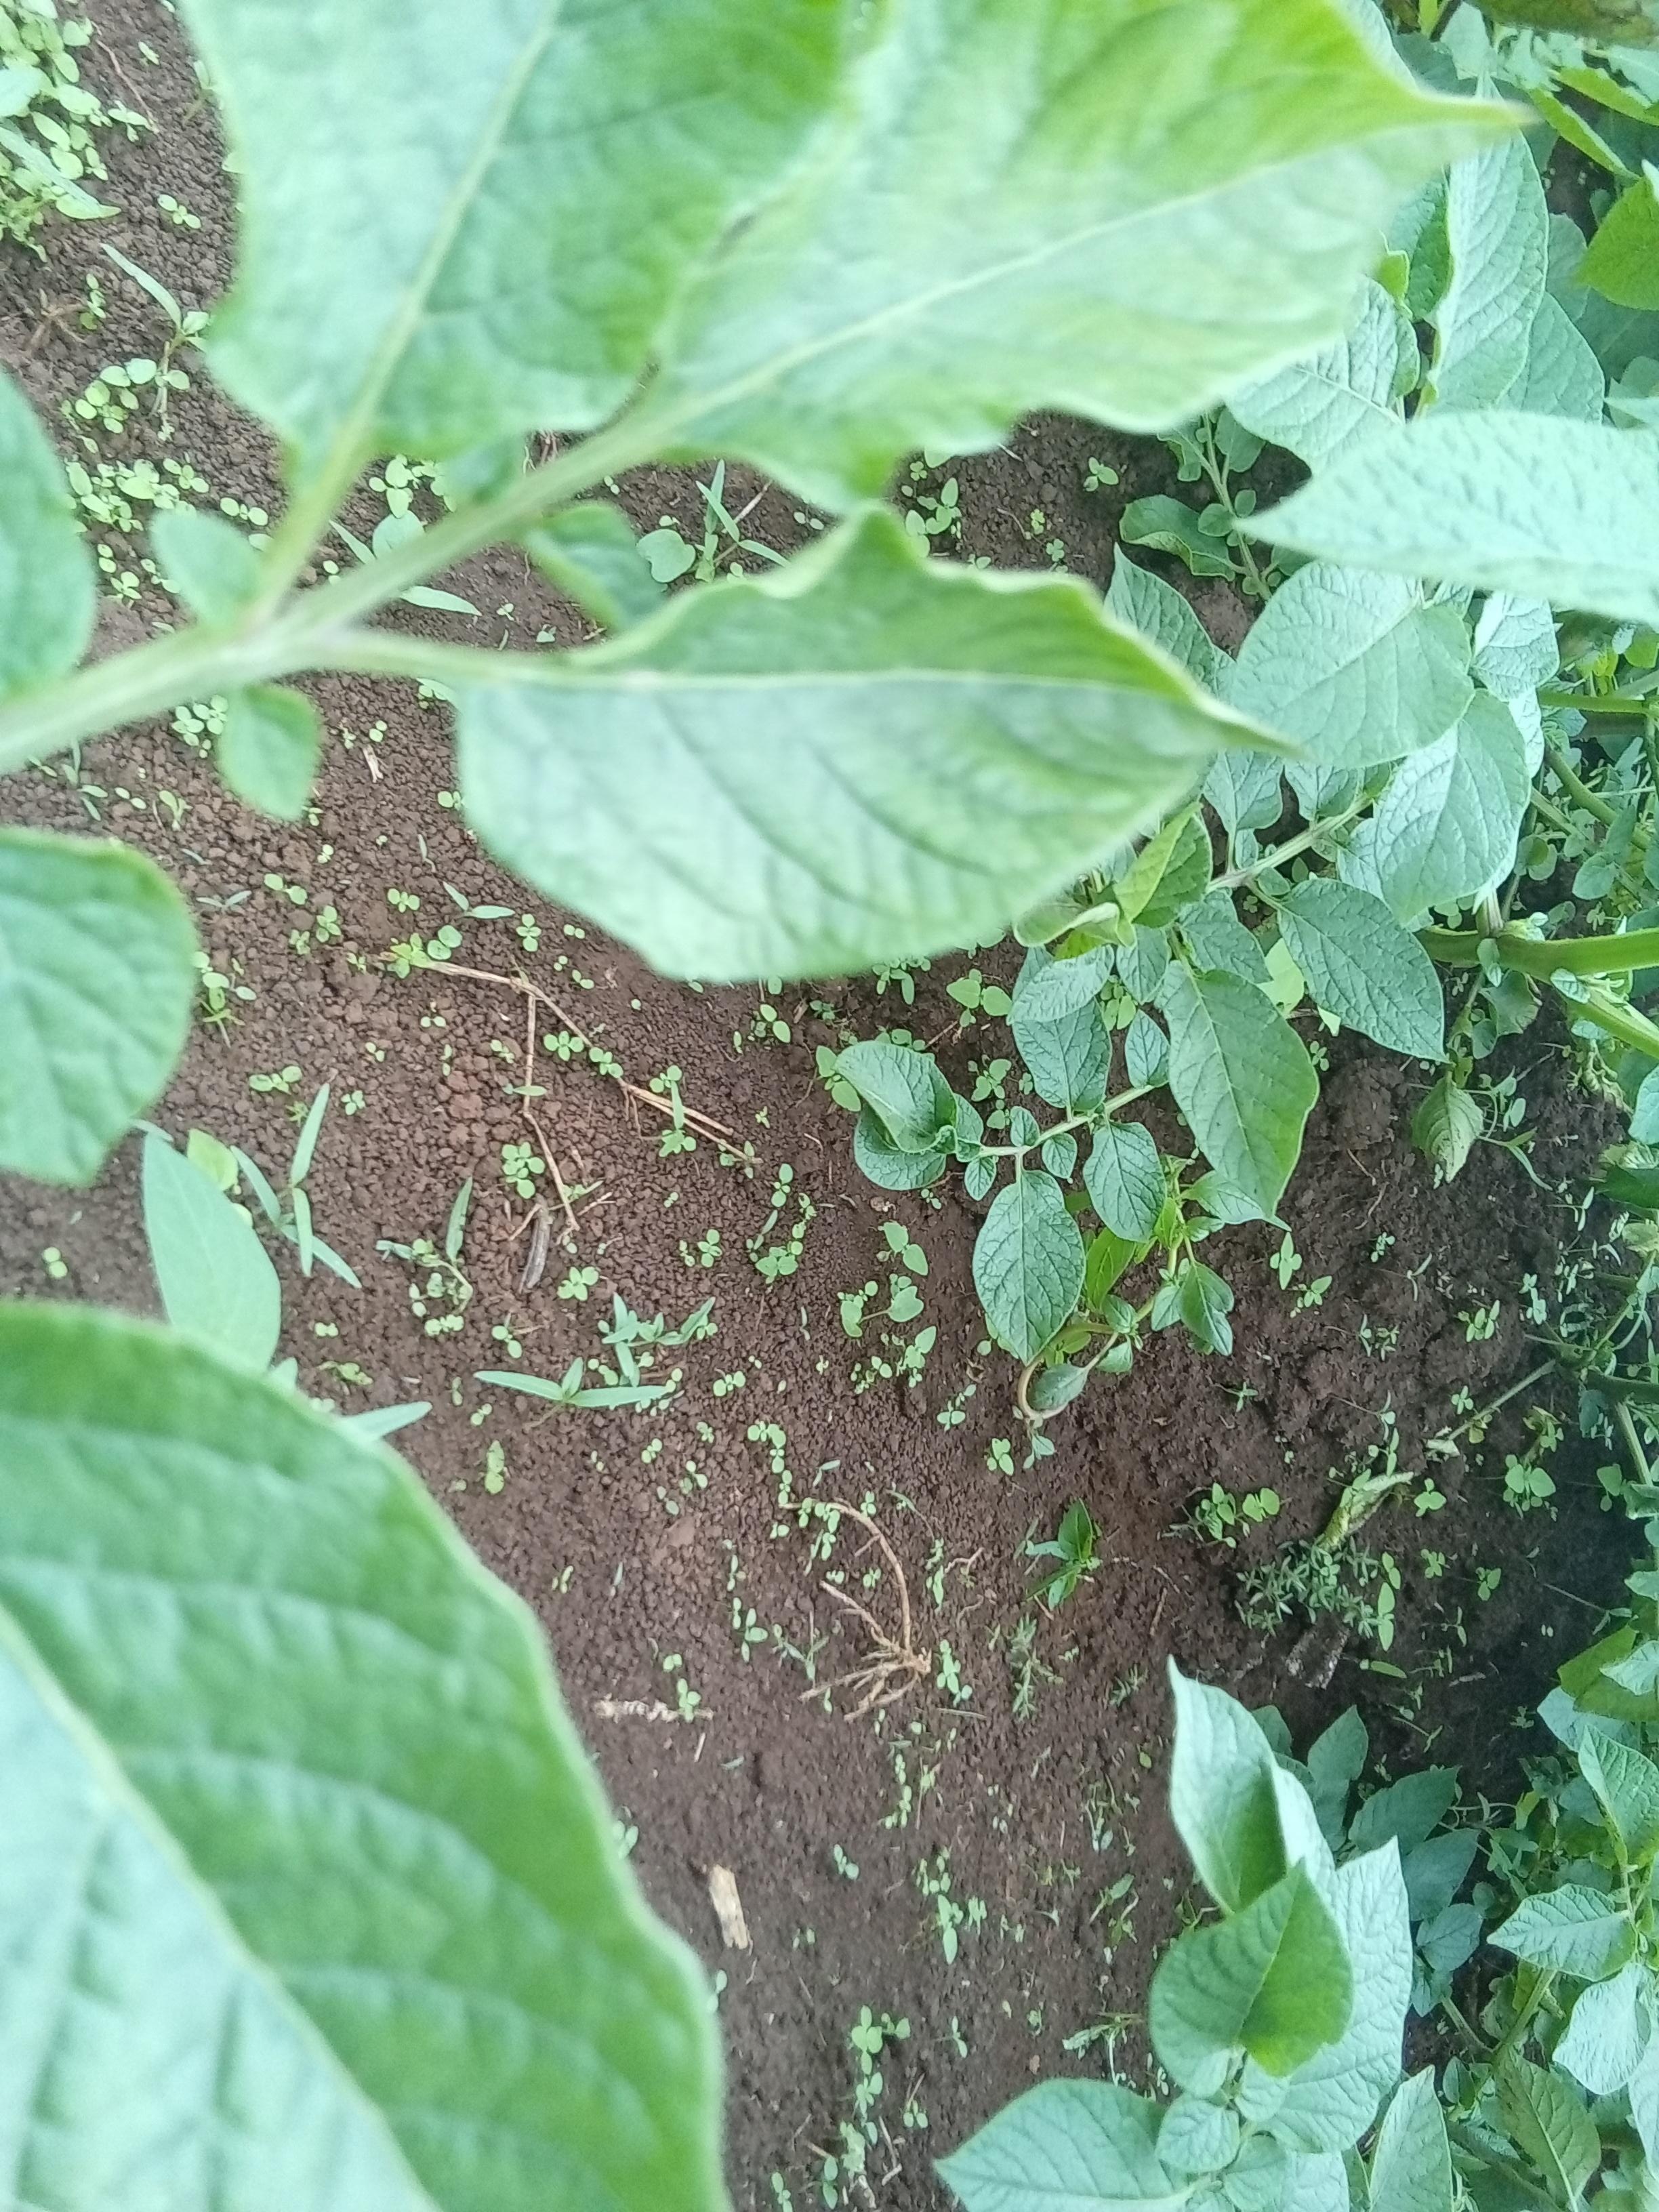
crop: potato
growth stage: flowering
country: Kenya
